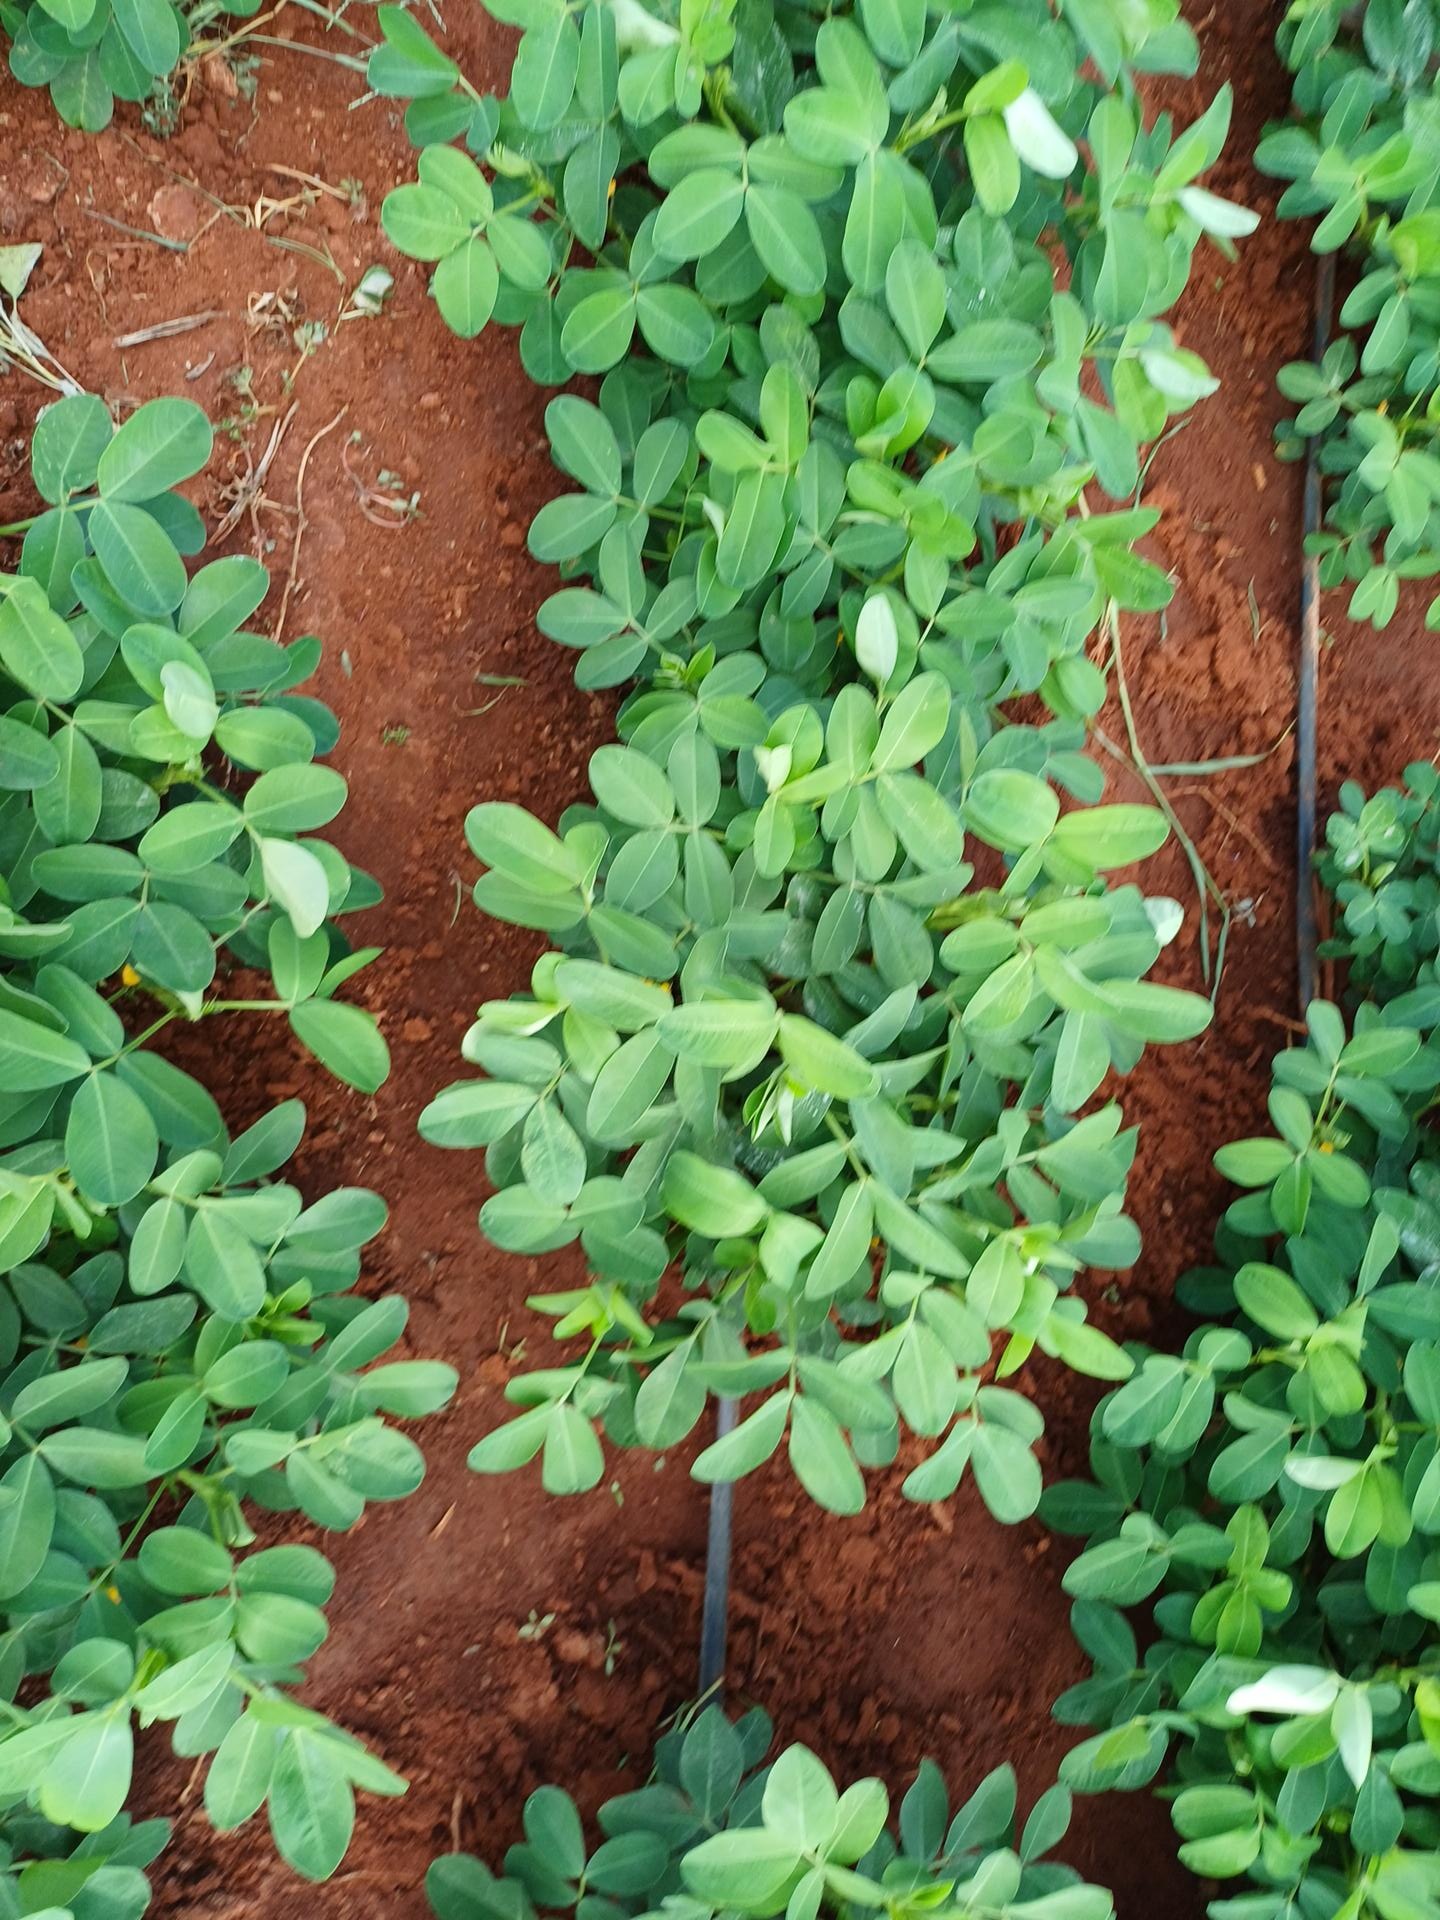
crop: groundnut
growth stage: flowering
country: Kenya
